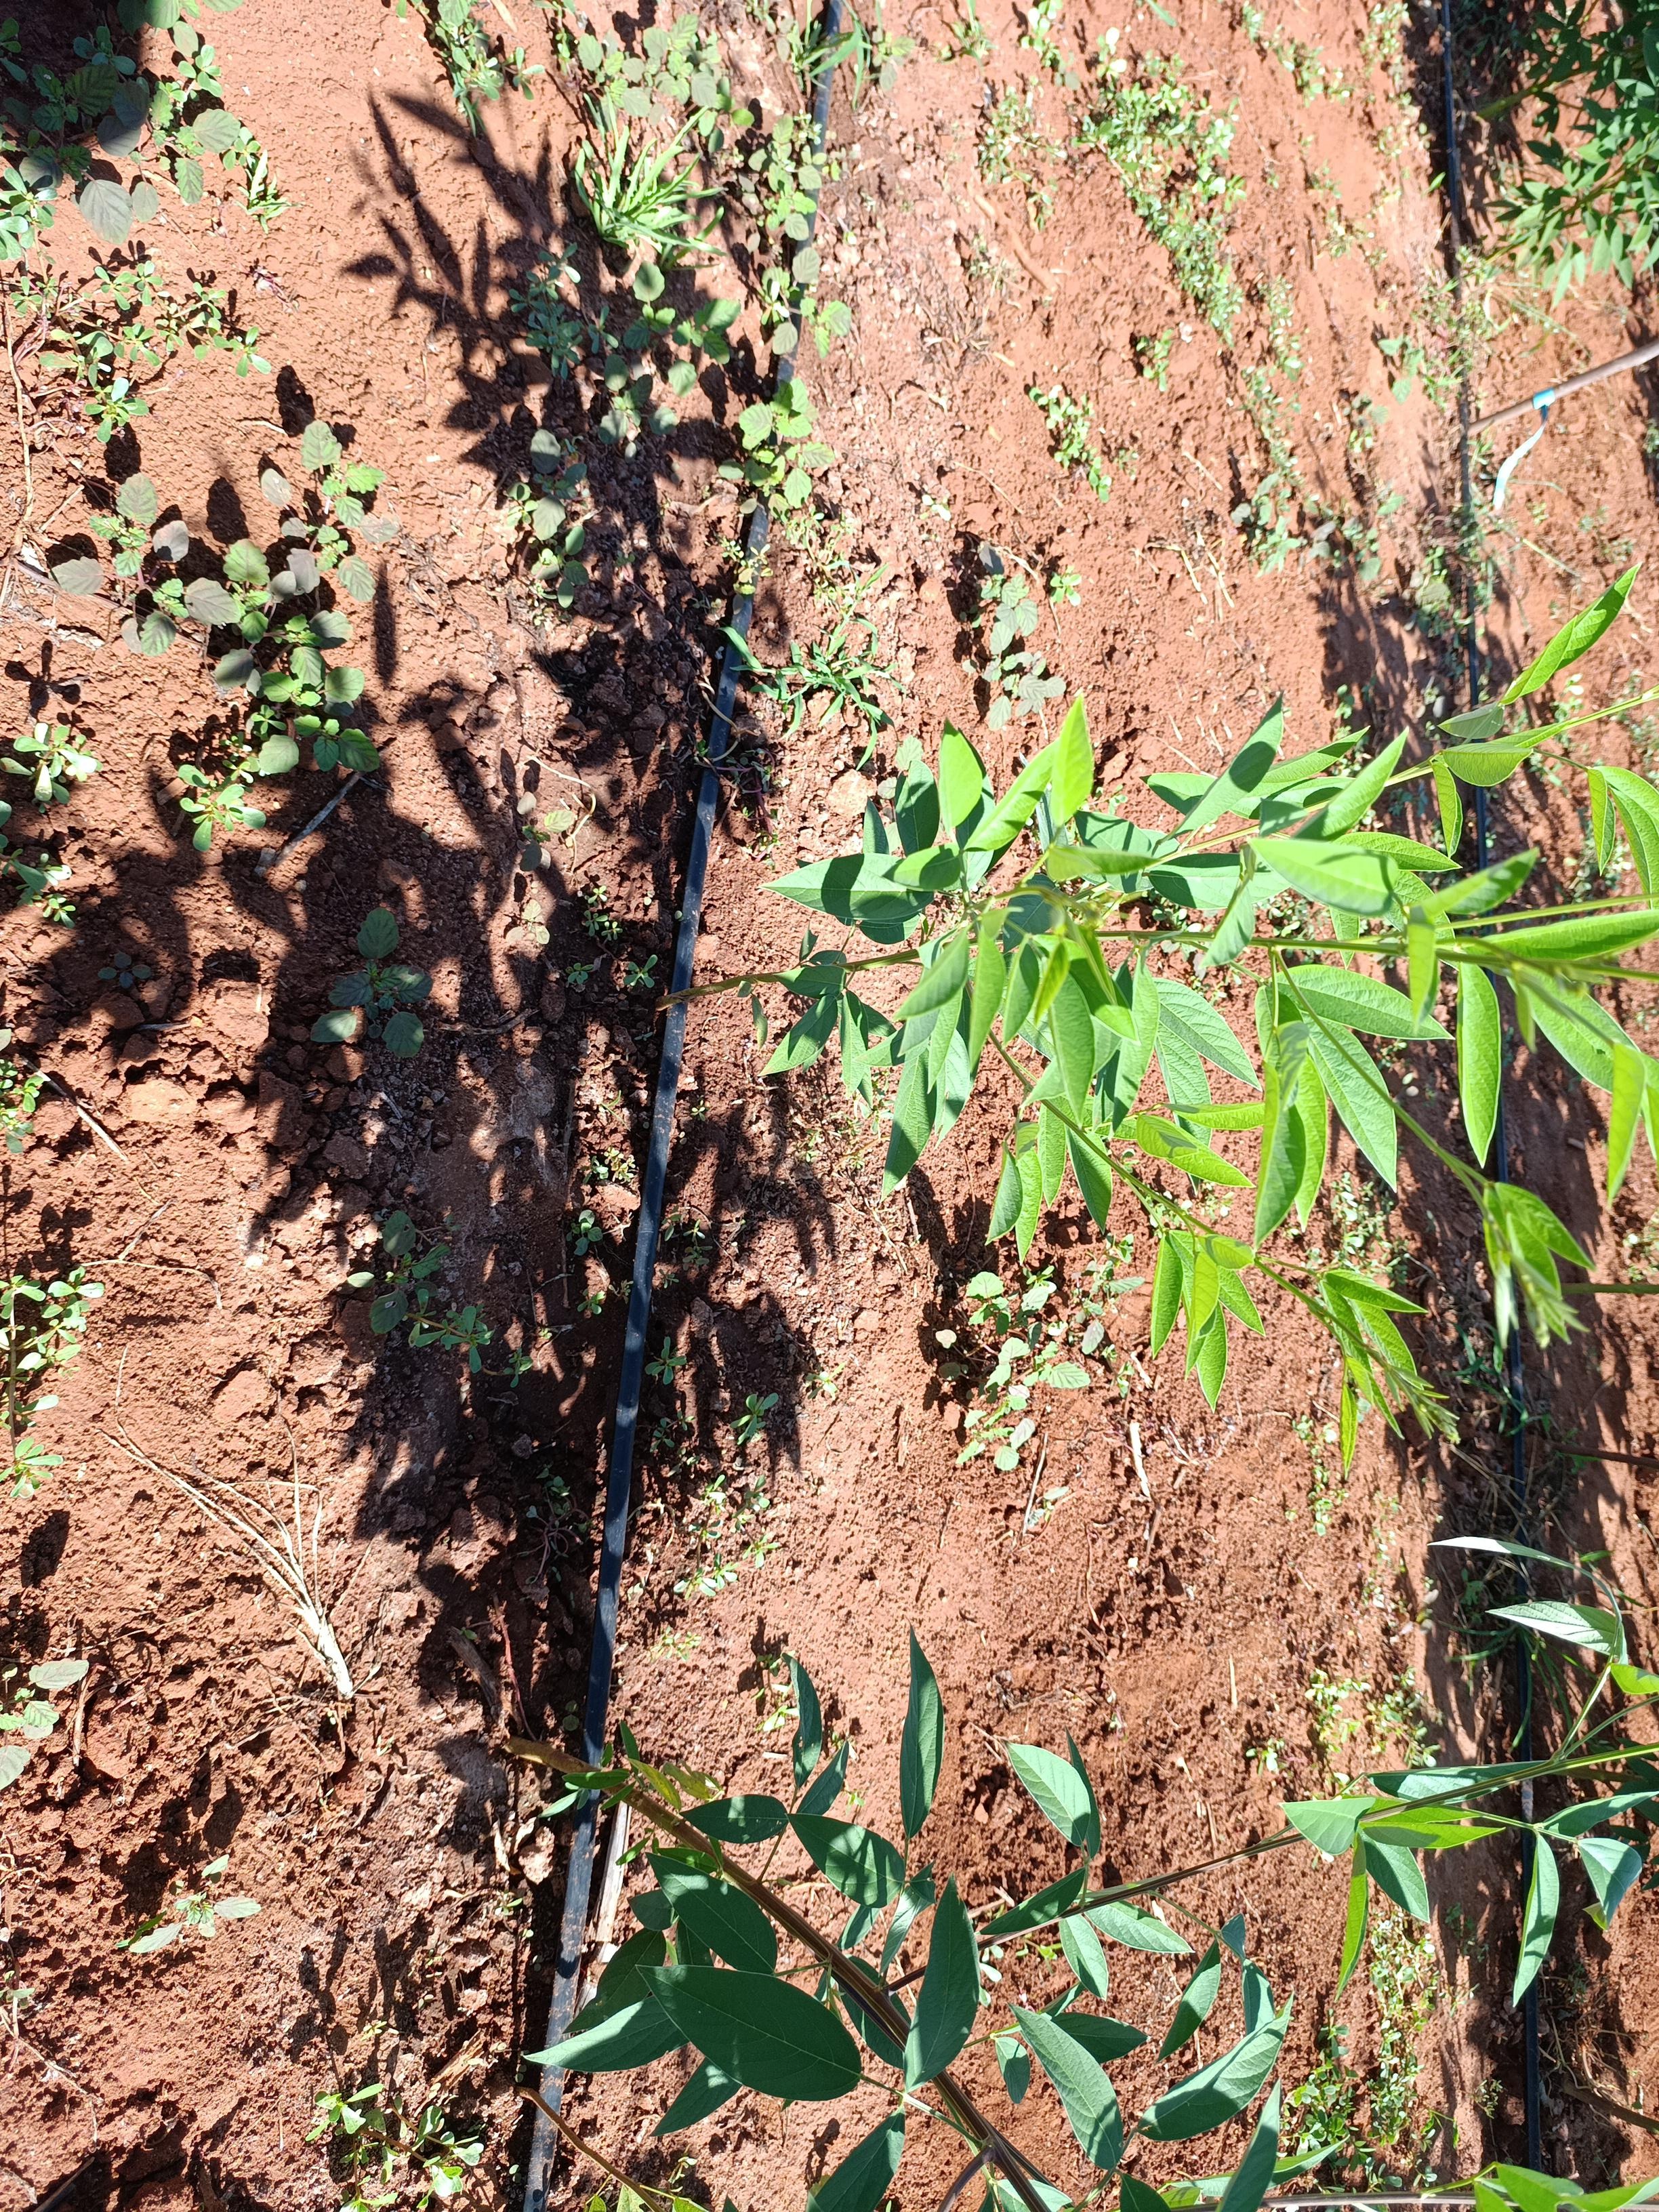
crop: pigeonpea
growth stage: vegetative
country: Kenya
